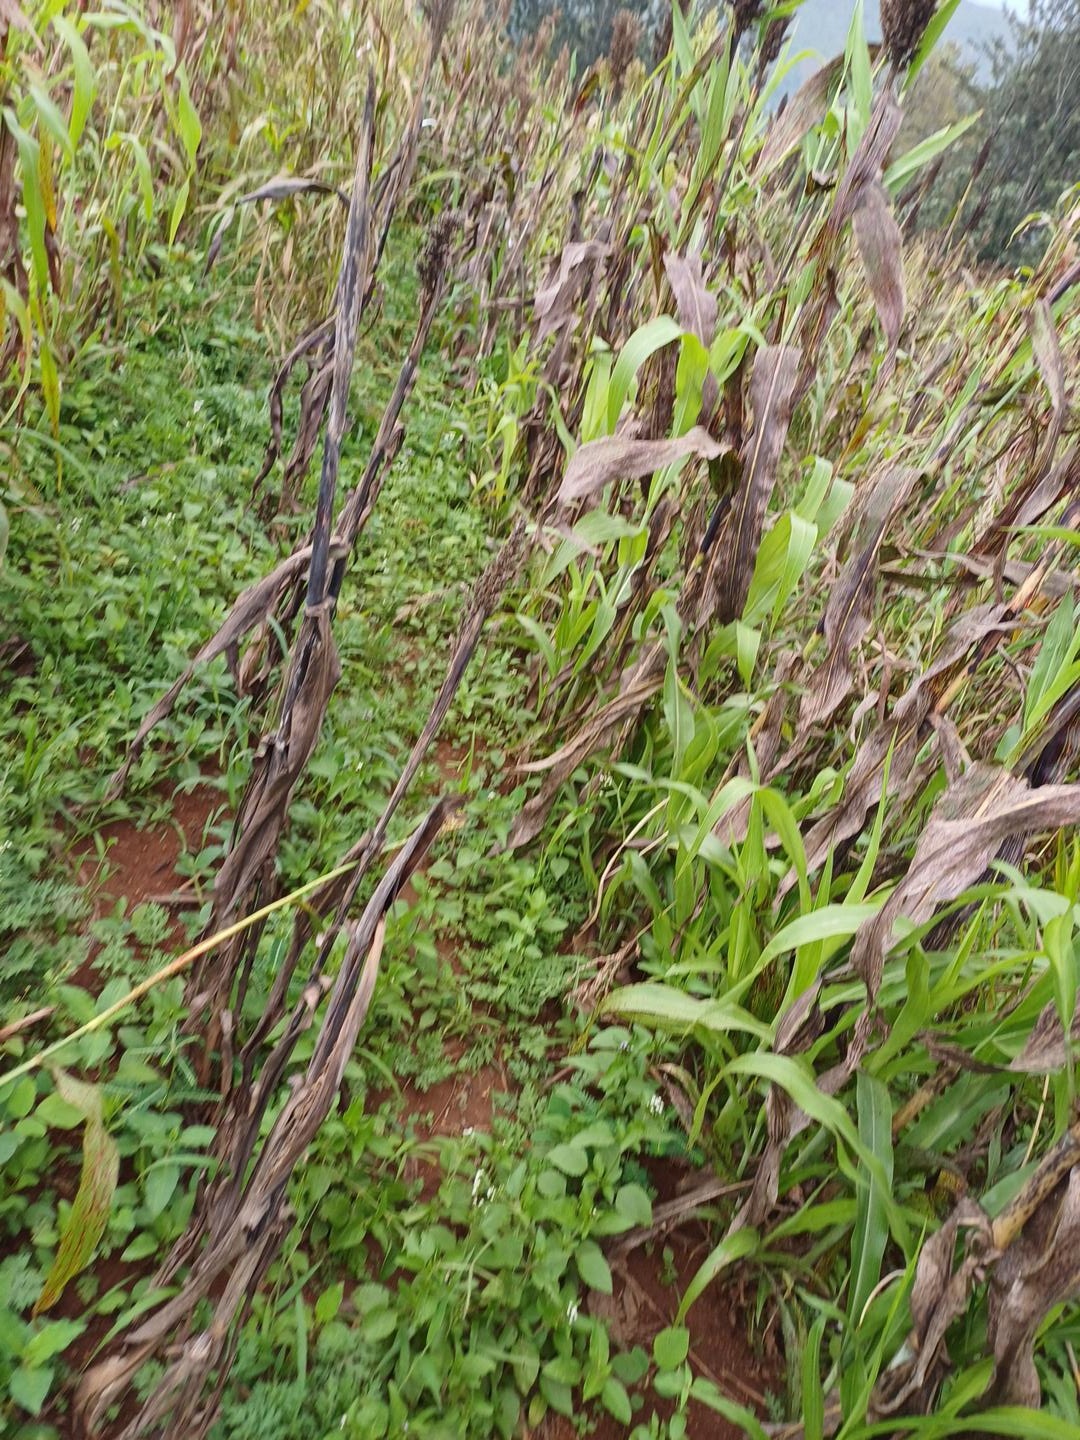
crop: sorghum
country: Kenya
